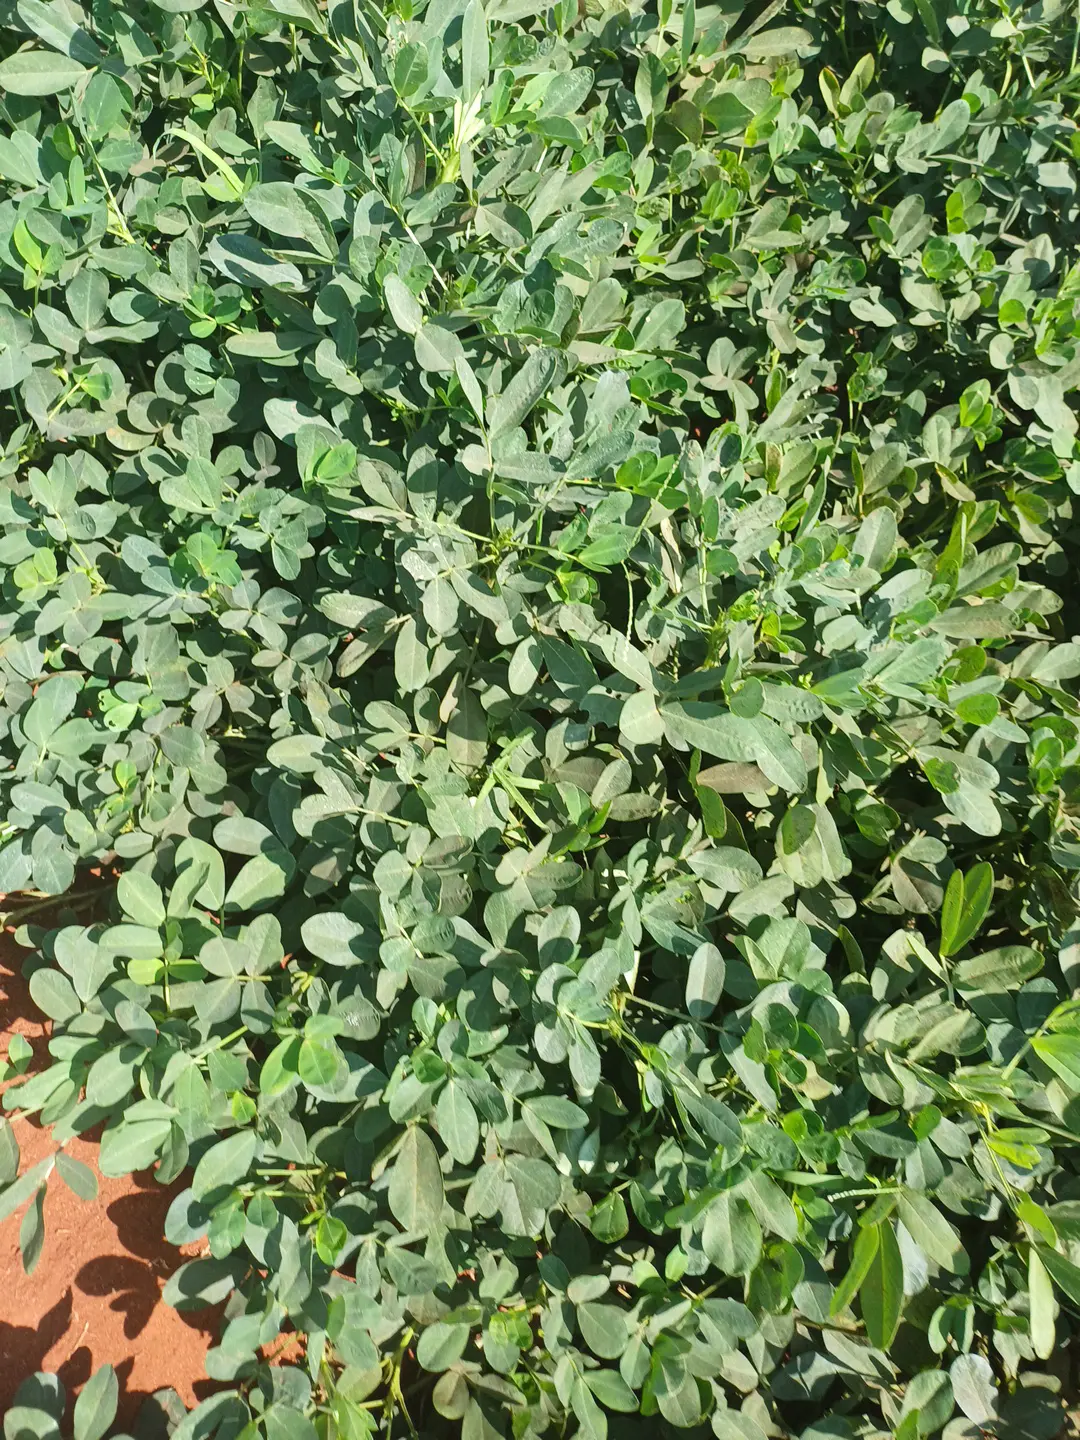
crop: groundnut
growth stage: pegging
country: Kenya
